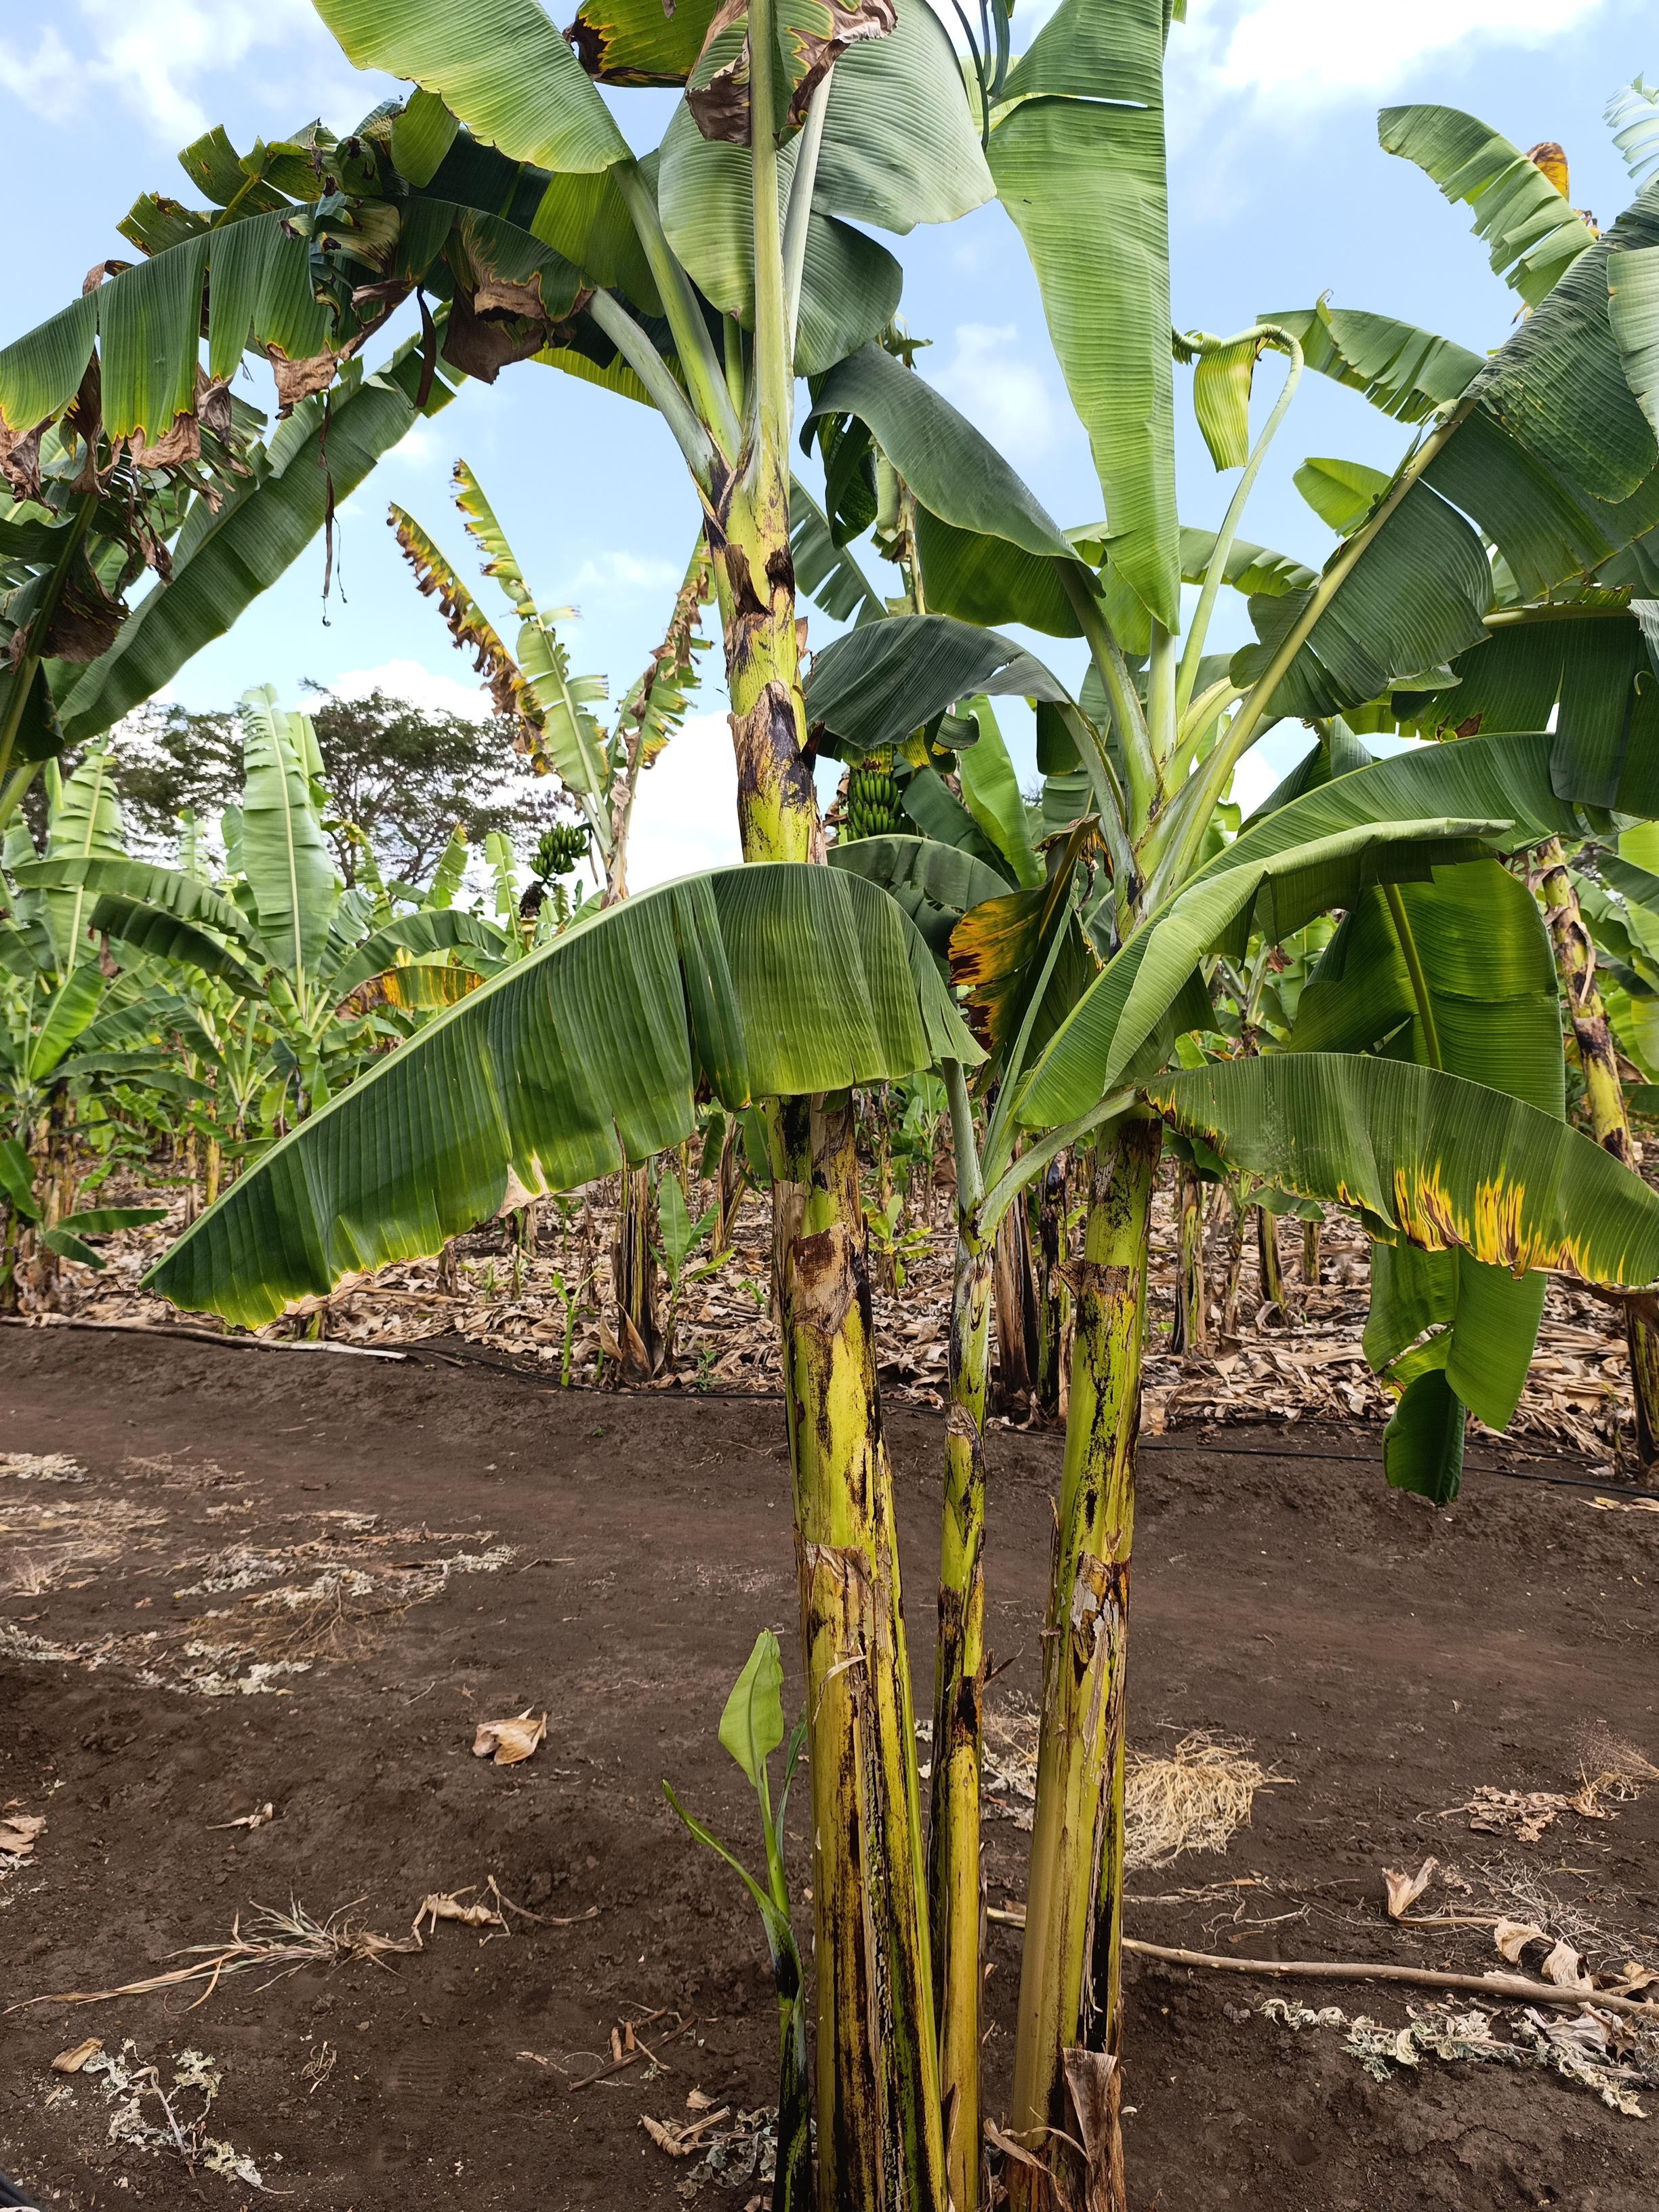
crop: banana
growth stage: vegetative
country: Tanzania
